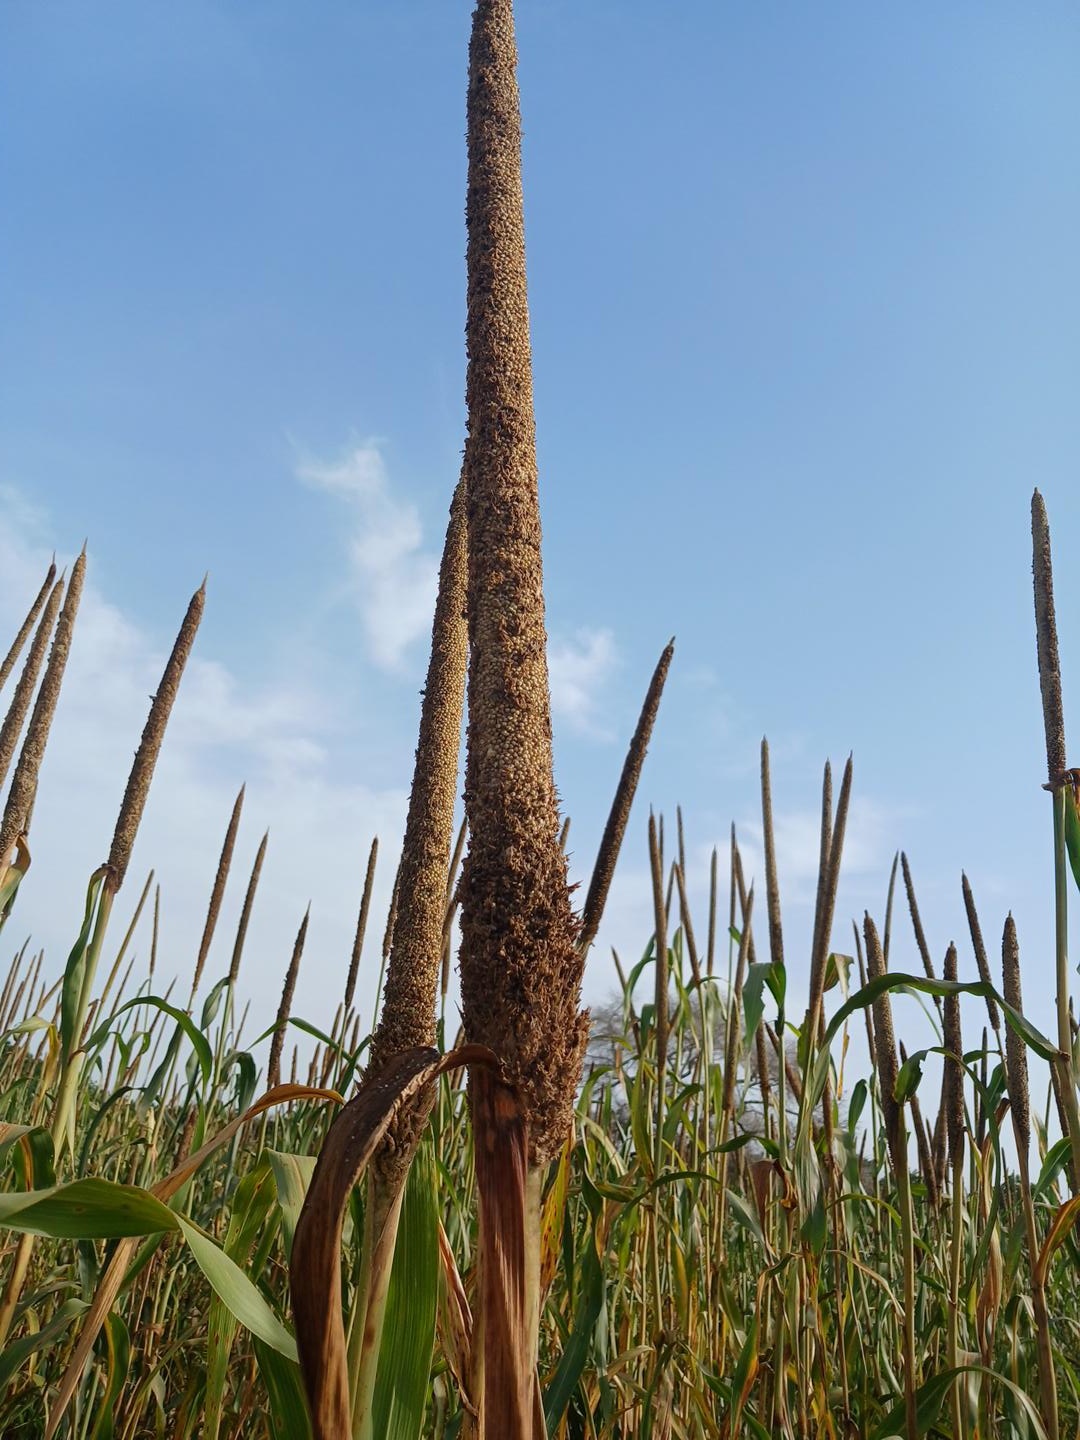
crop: pearl millet
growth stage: maturity
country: Senegal
